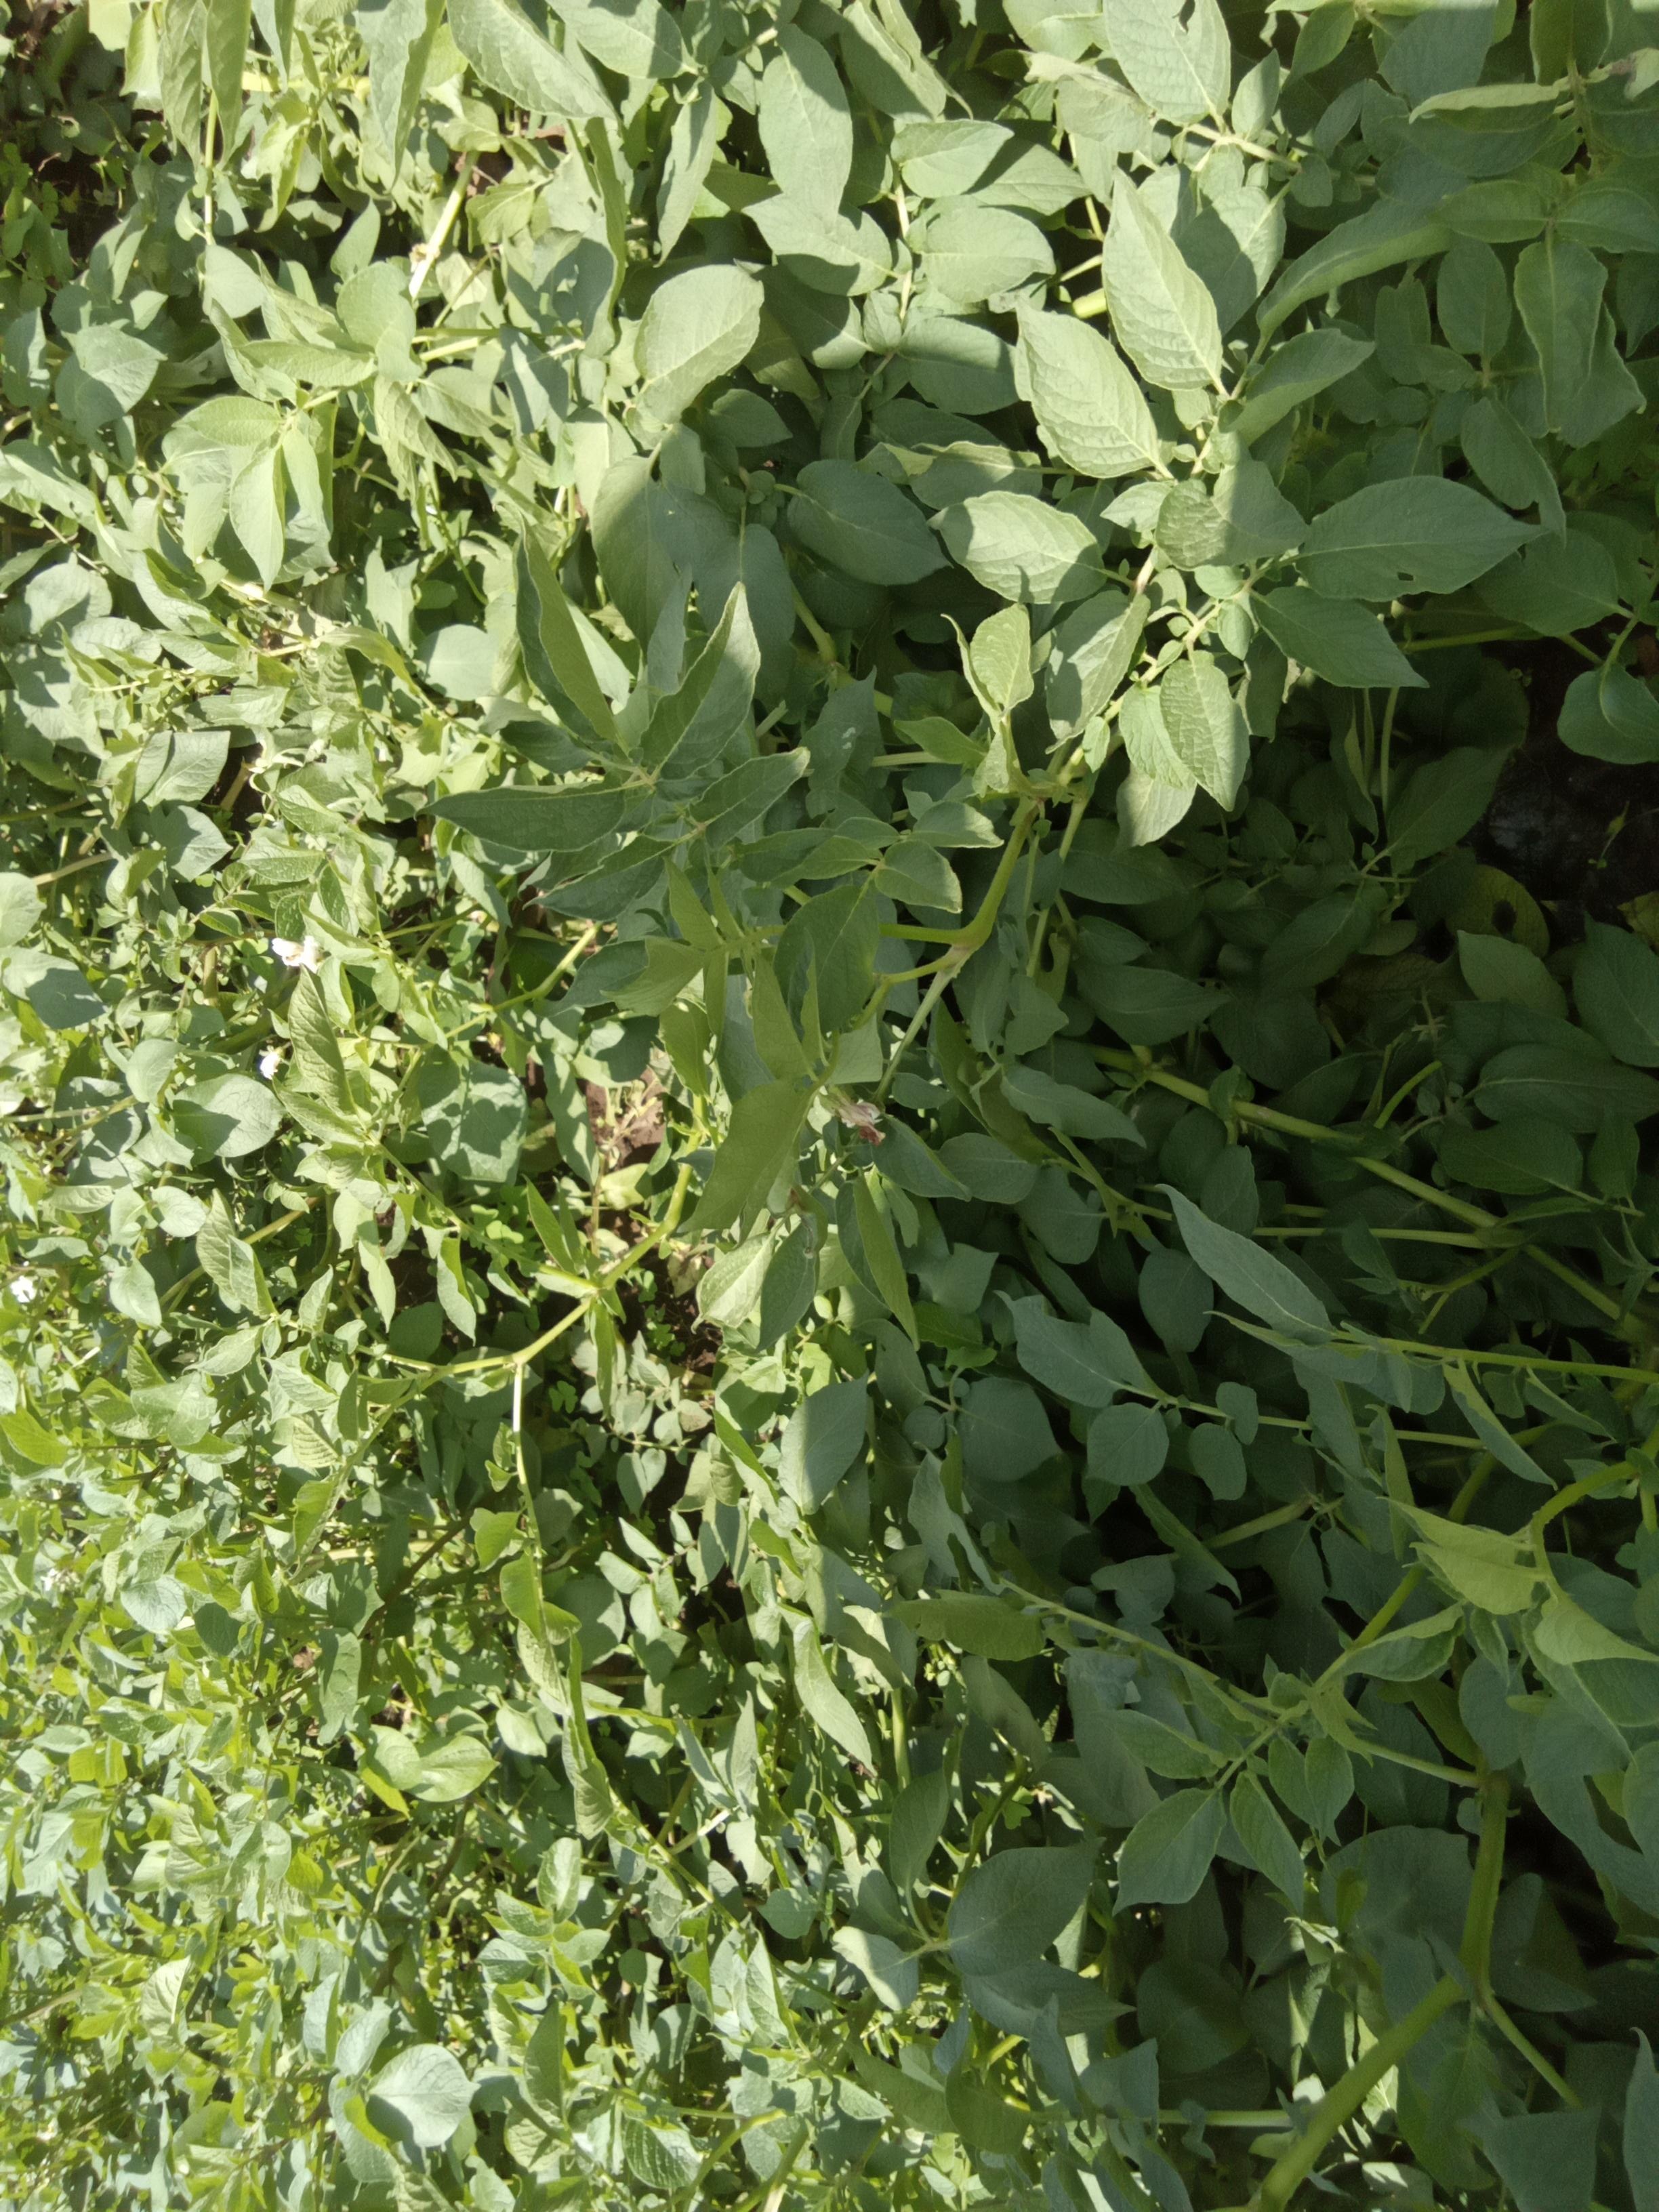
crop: potato
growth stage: flowering
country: Kenya
